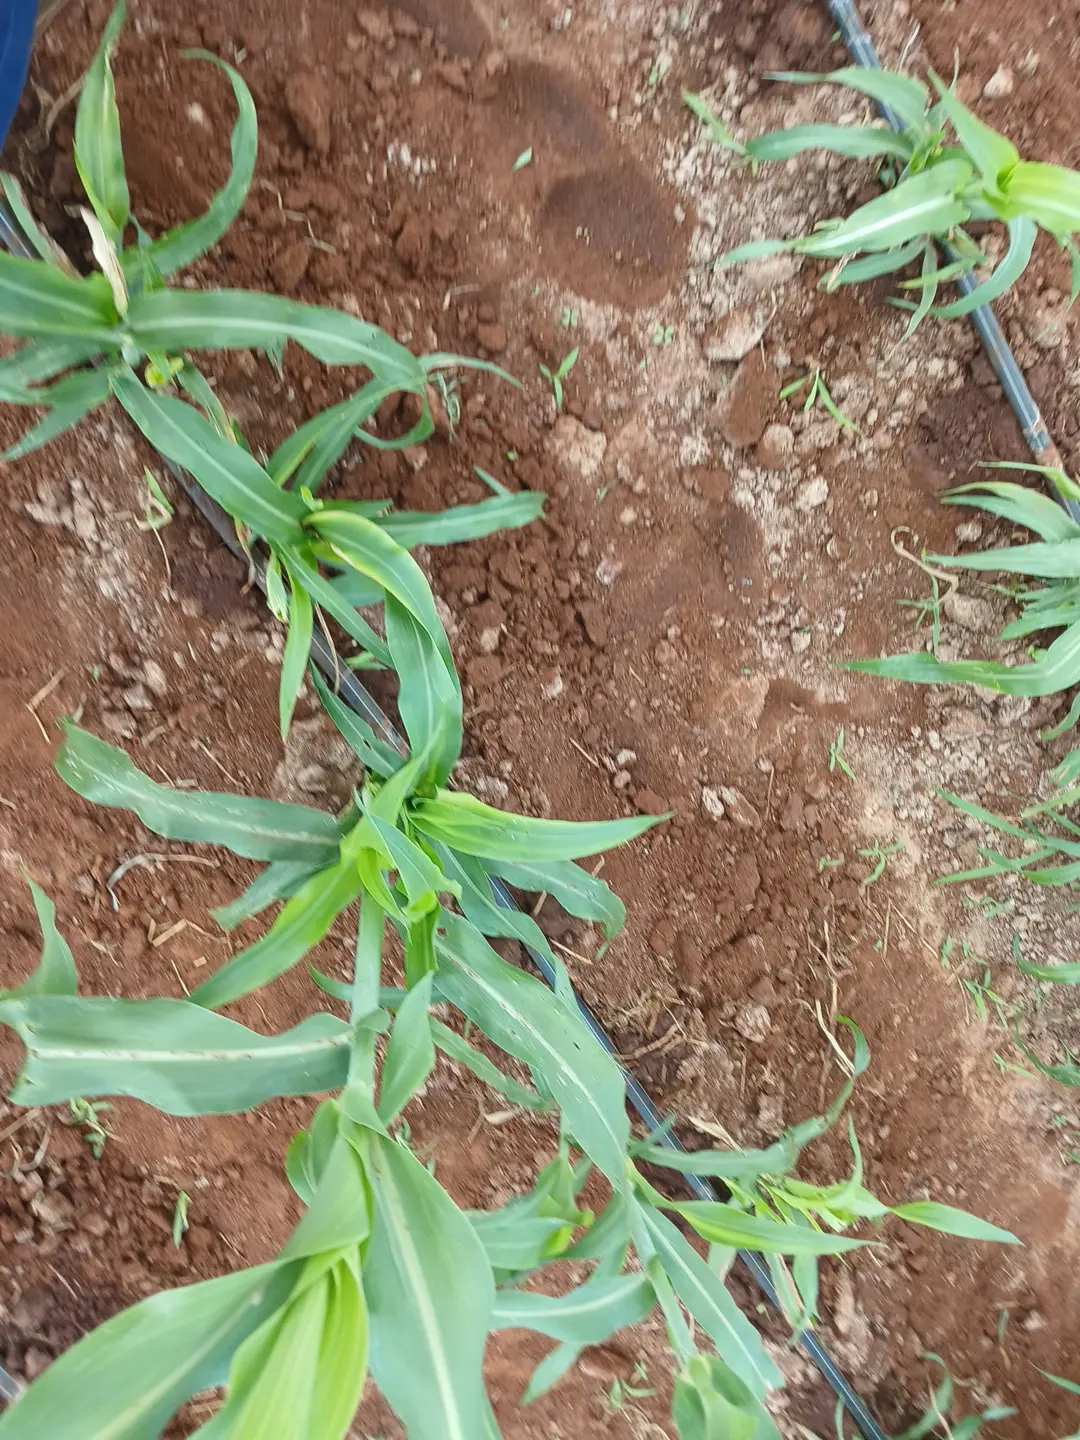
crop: sorghum
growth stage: elongation stem
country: Kenya
